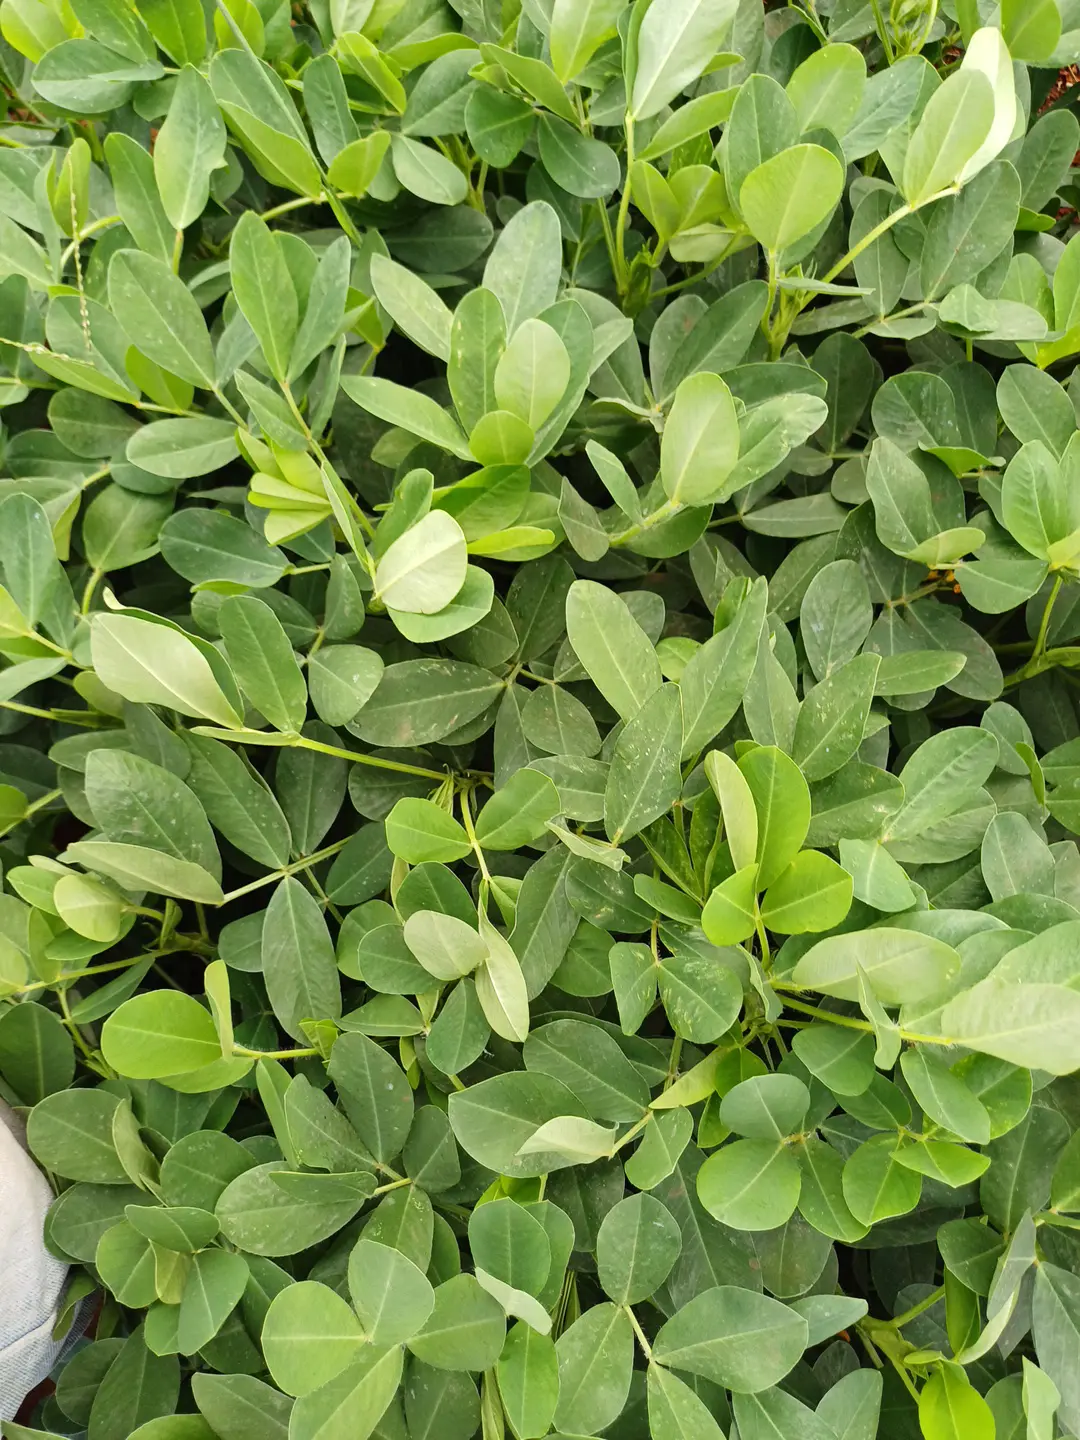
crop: groundnut
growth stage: flowering
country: Kenya
